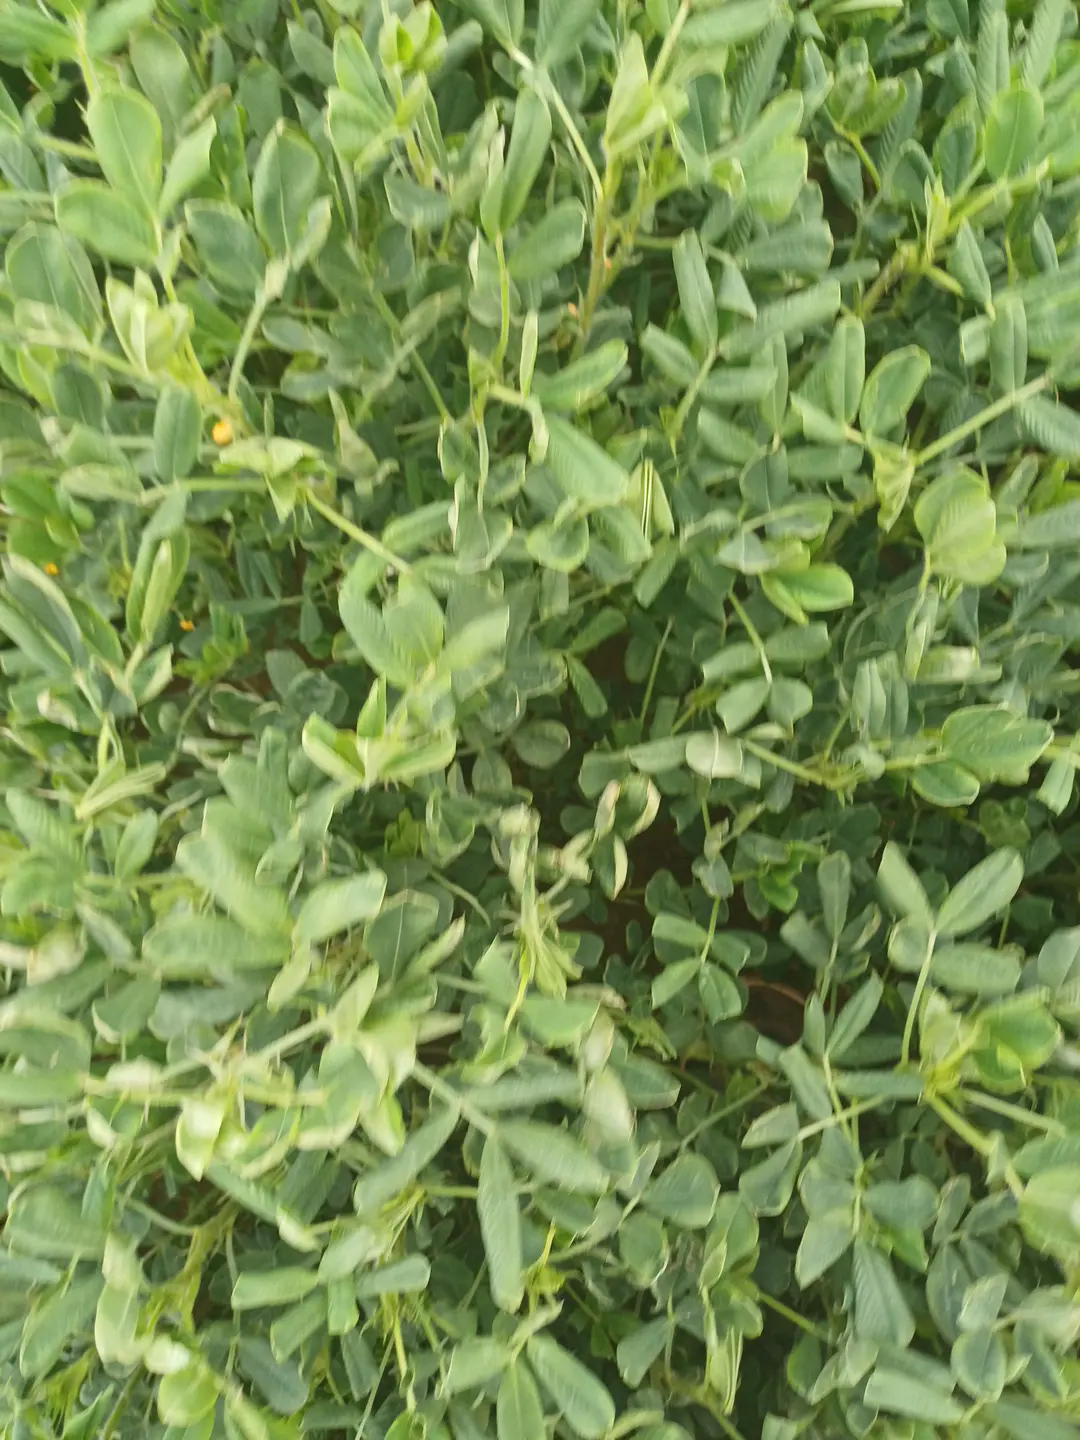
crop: groundnut
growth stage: pegging
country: Kenya
